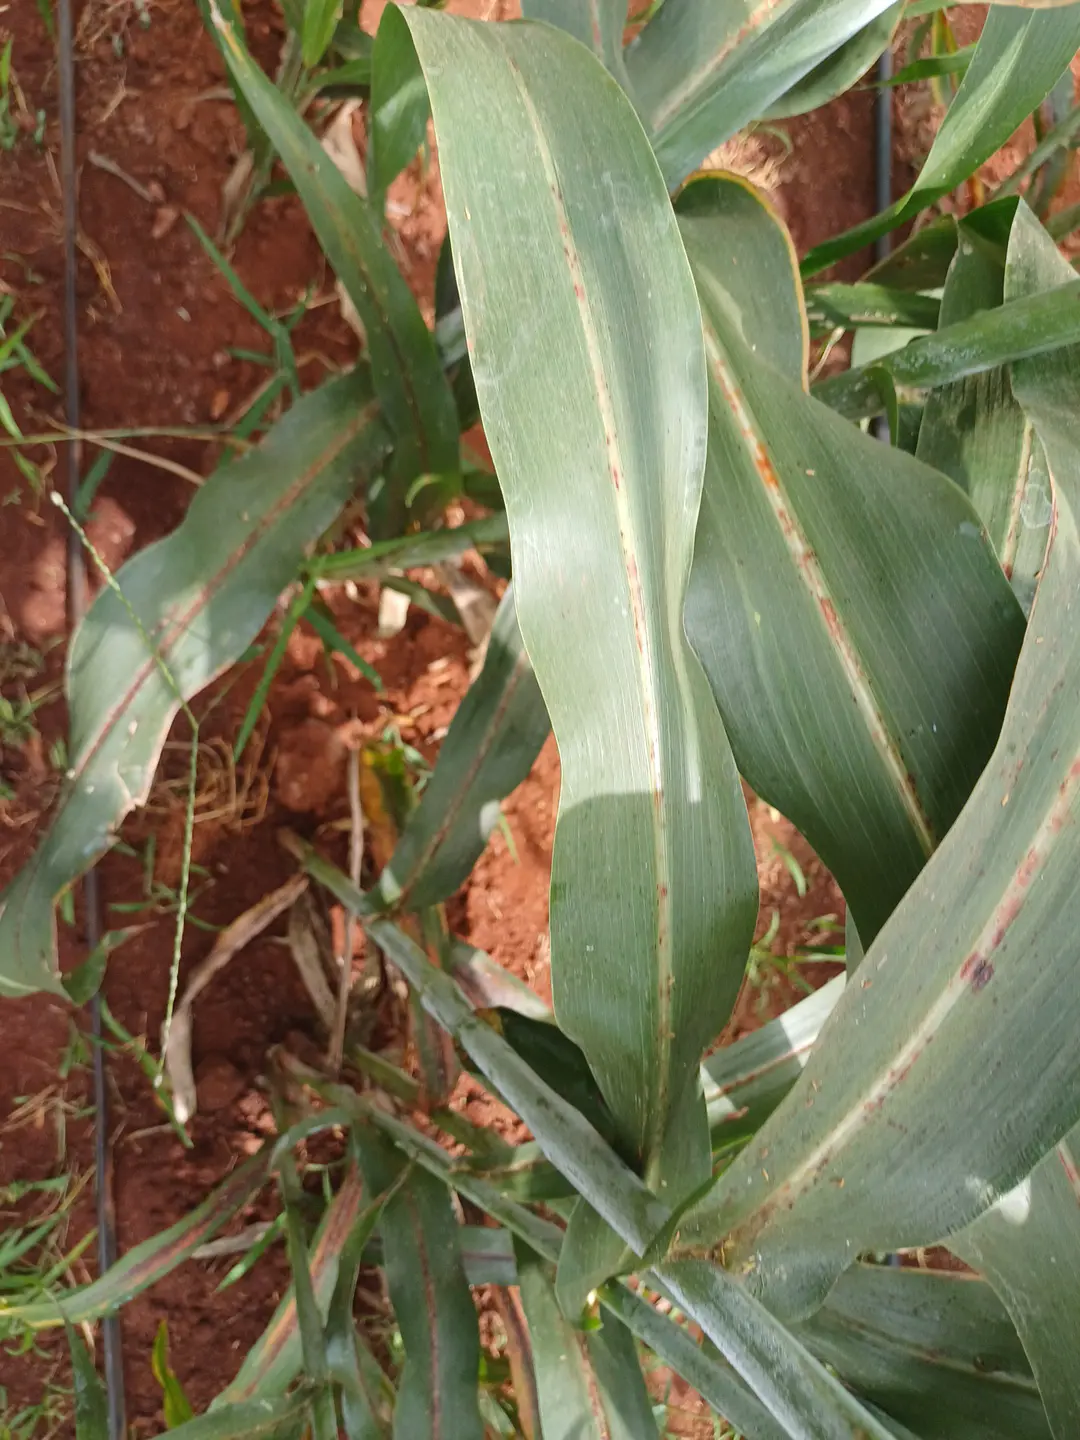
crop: sorghum
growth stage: filling grain
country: Kenya
